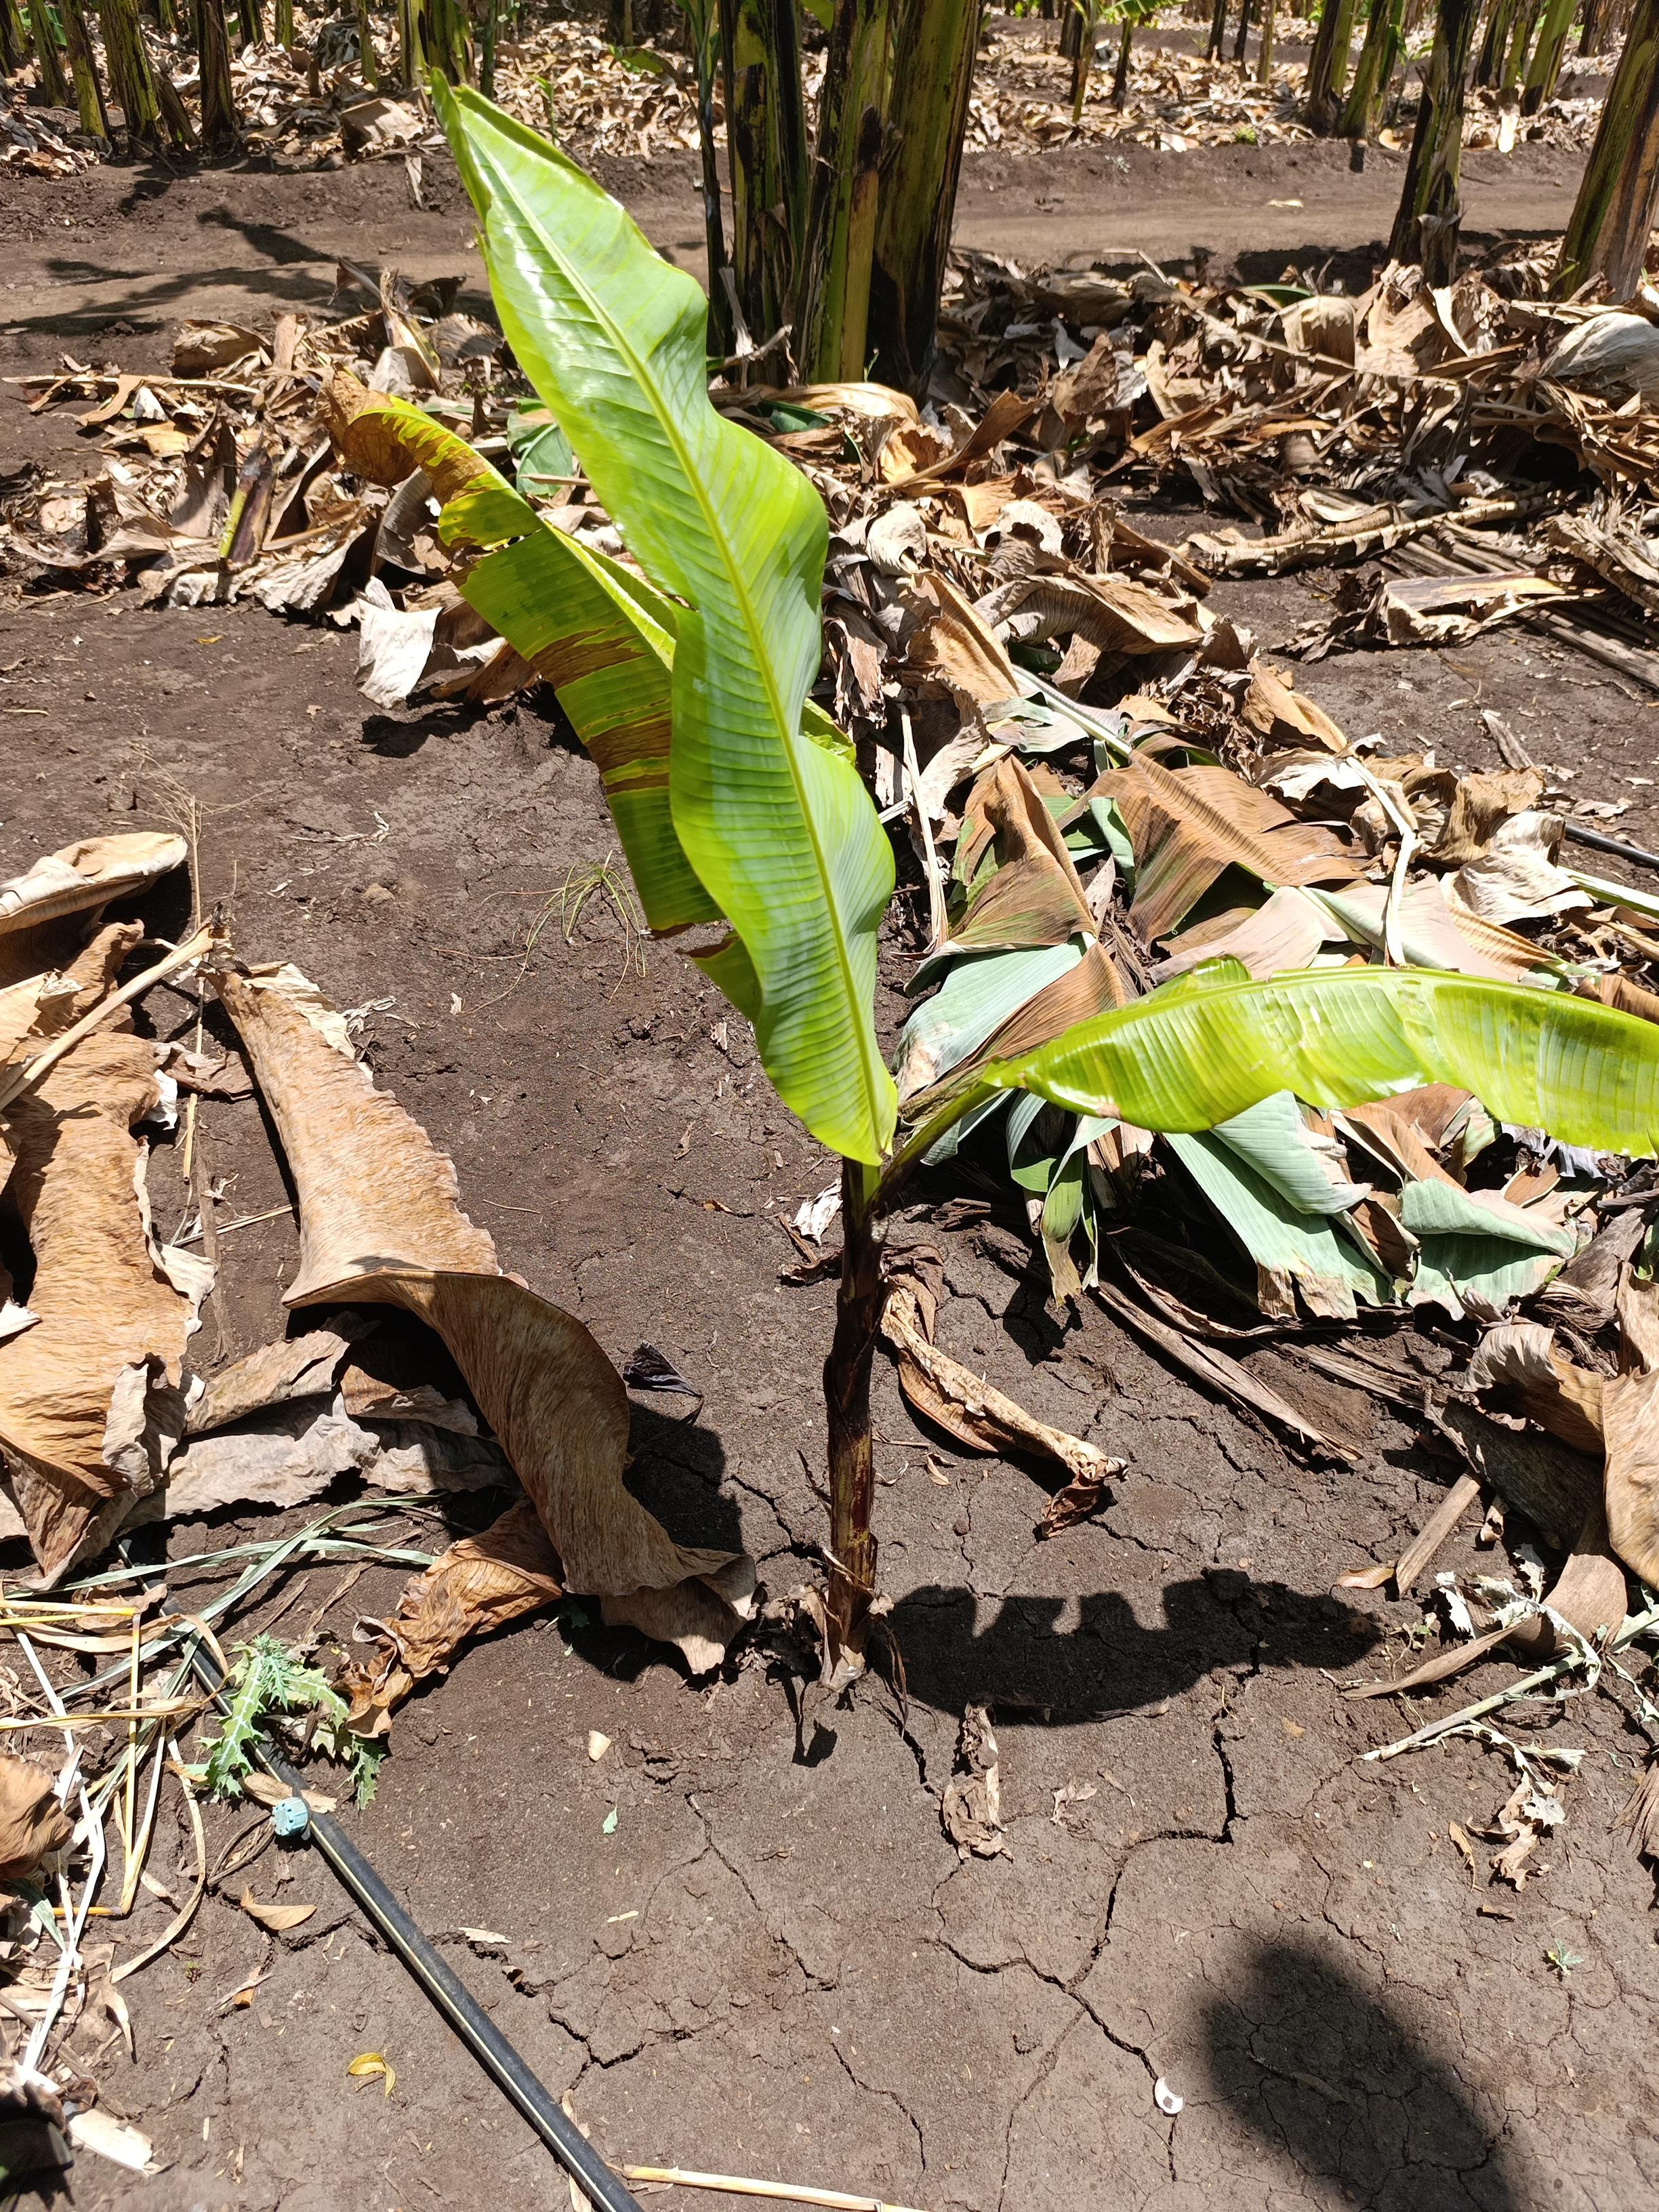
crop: banana
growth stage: vegetative
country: Tanzania
